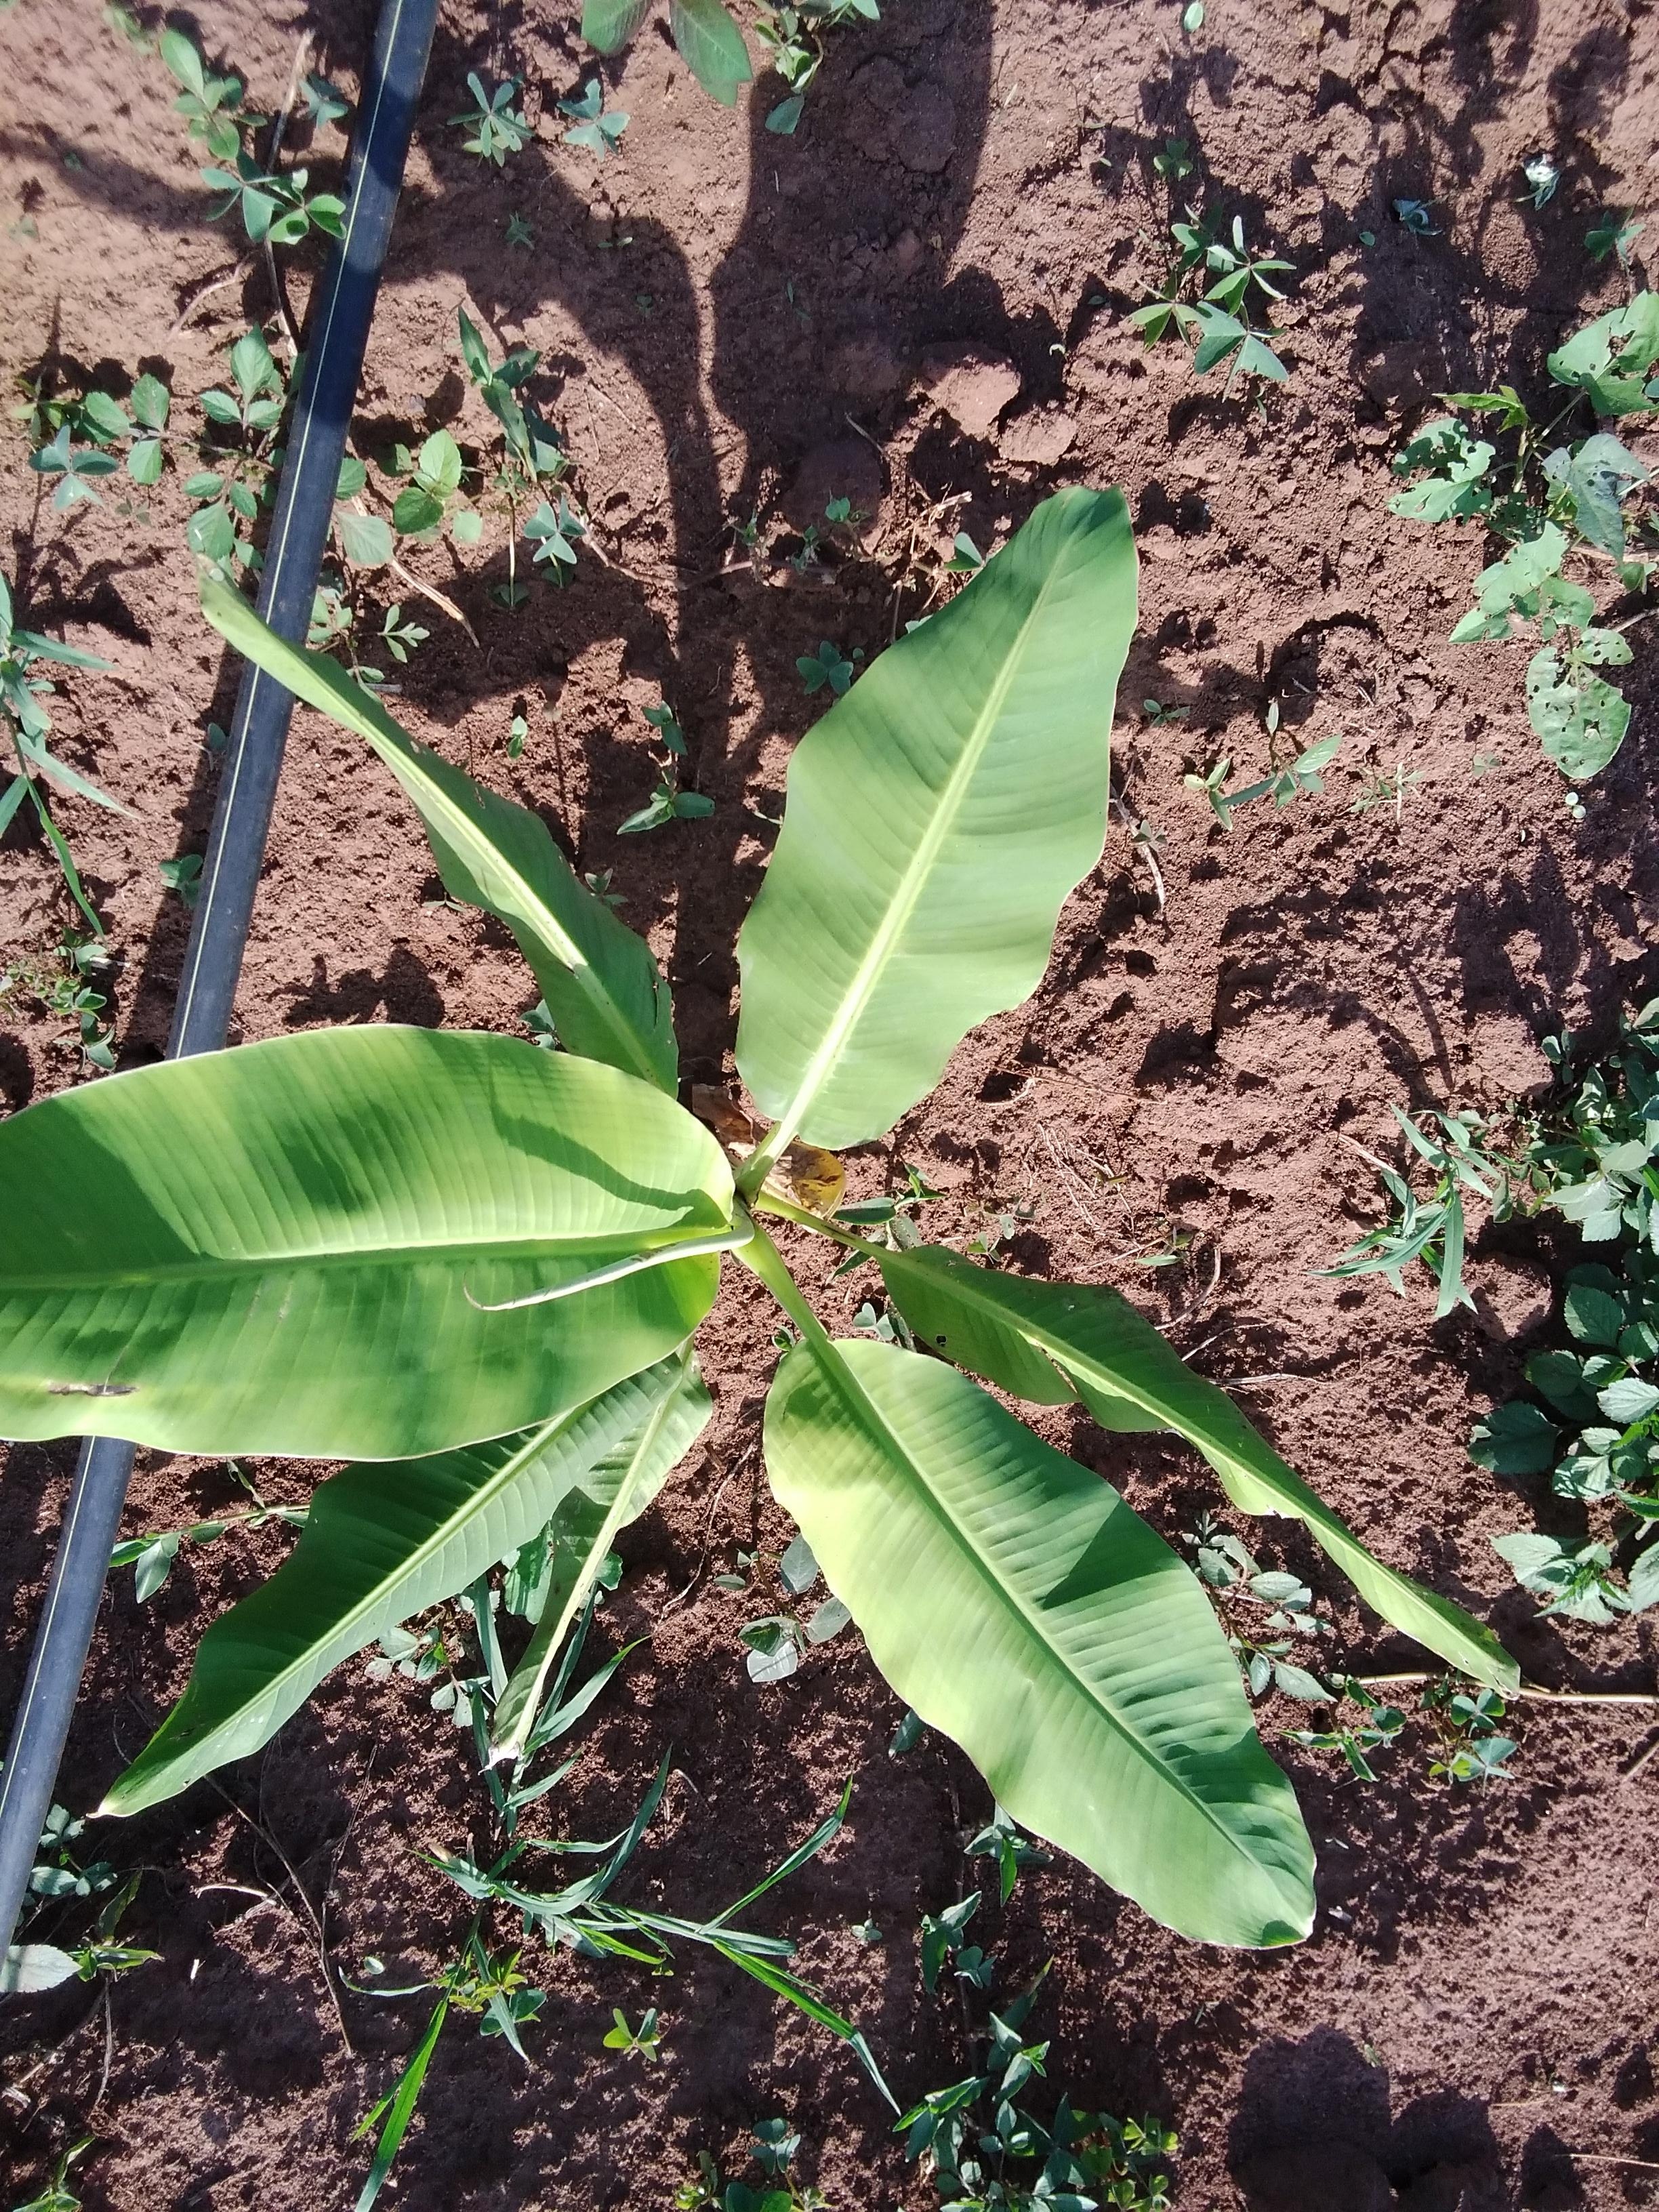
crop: banana
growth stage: vegetative
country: Tanzania
